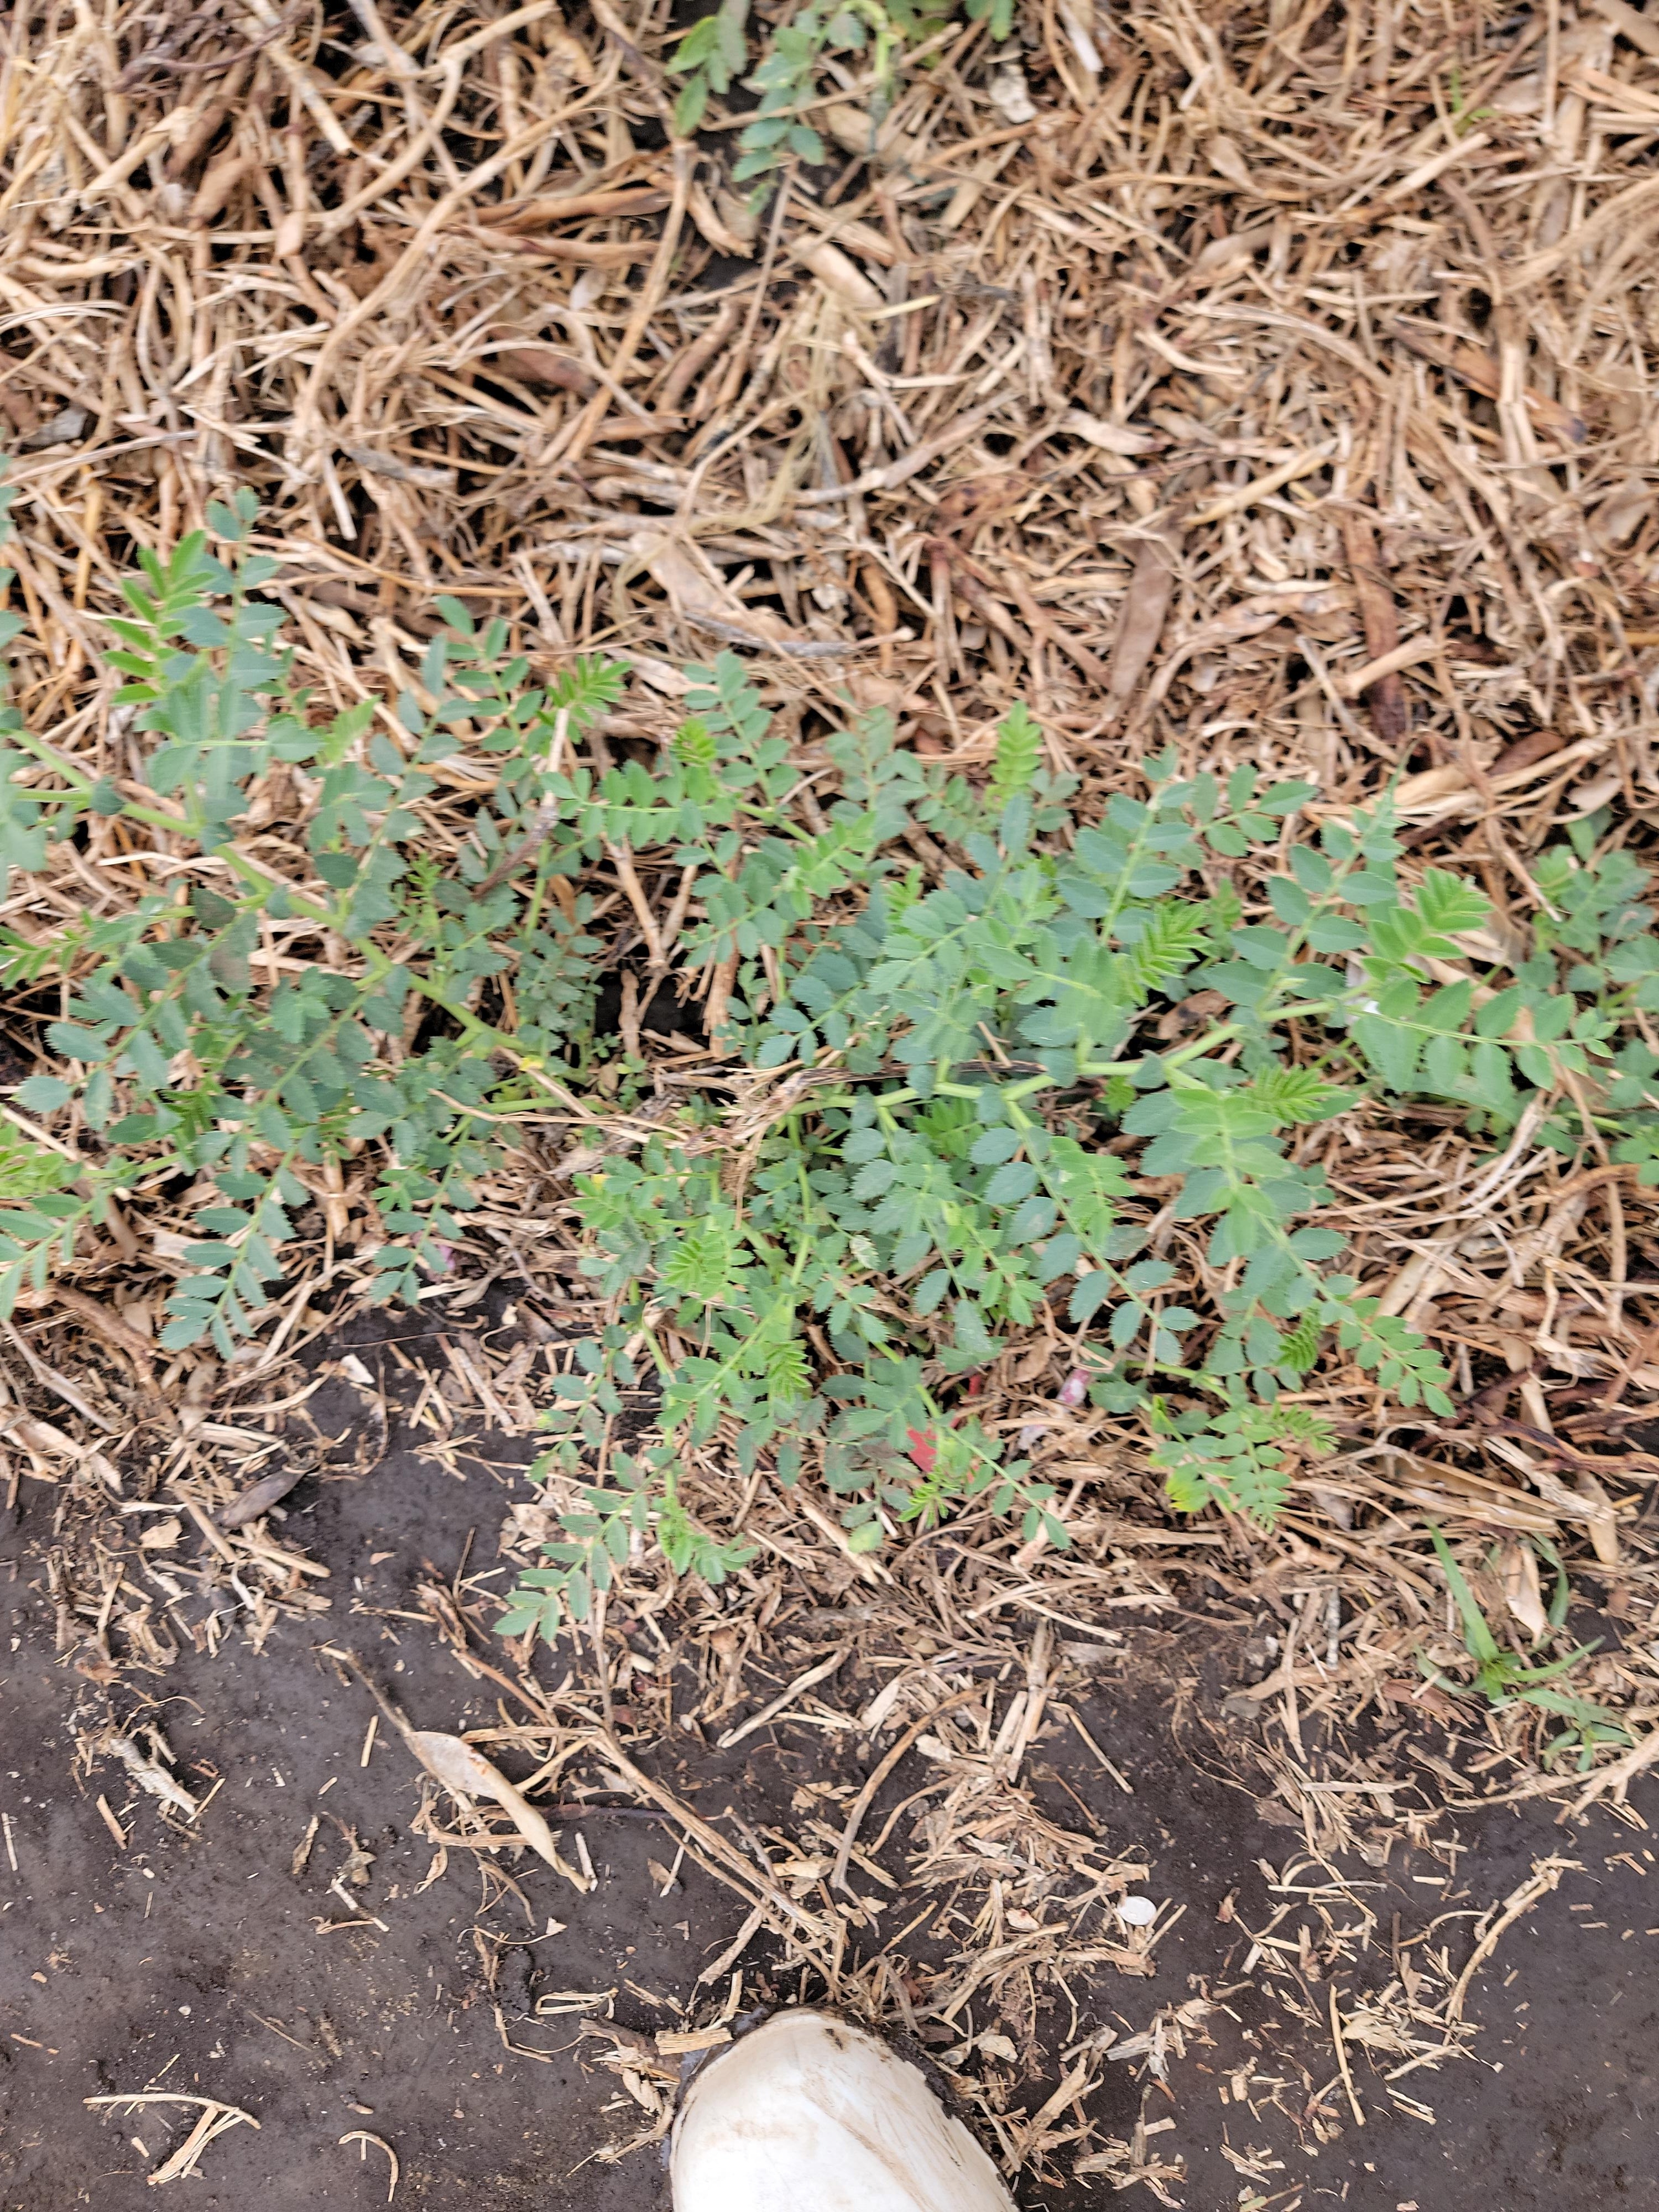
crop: chickpea
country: Tanzania
